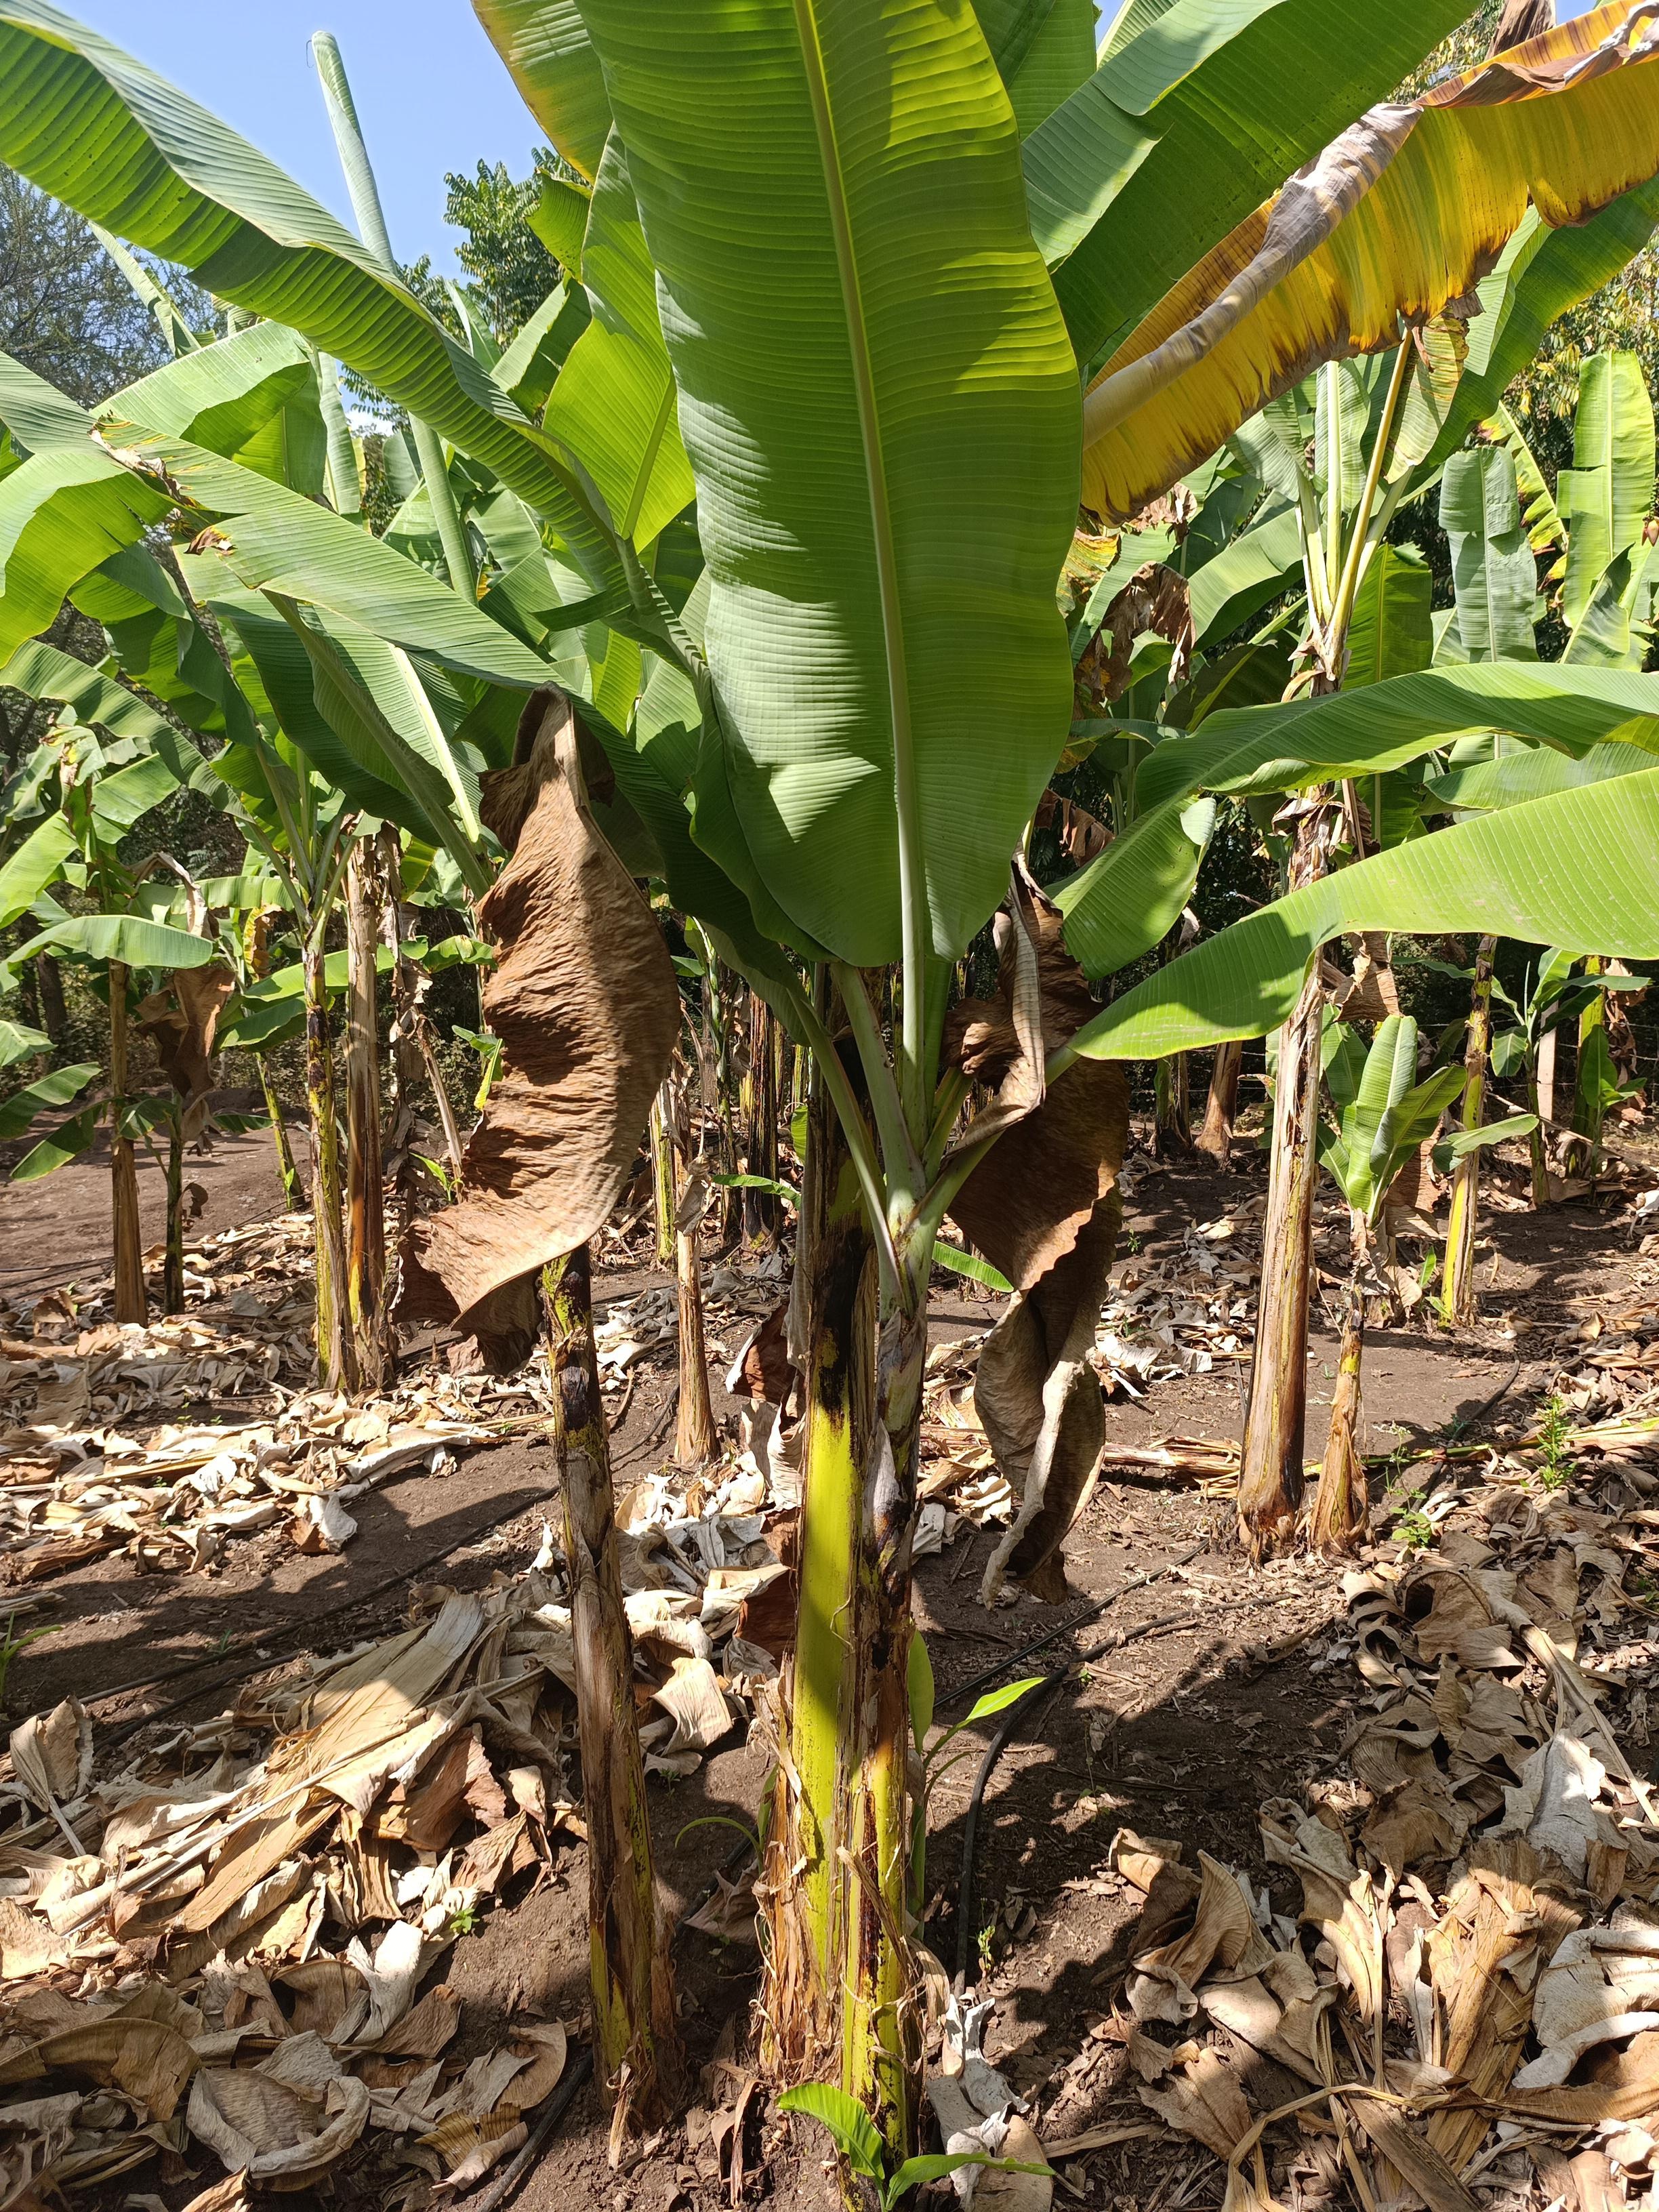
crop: banana
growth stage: vegetative
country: Tanzania
